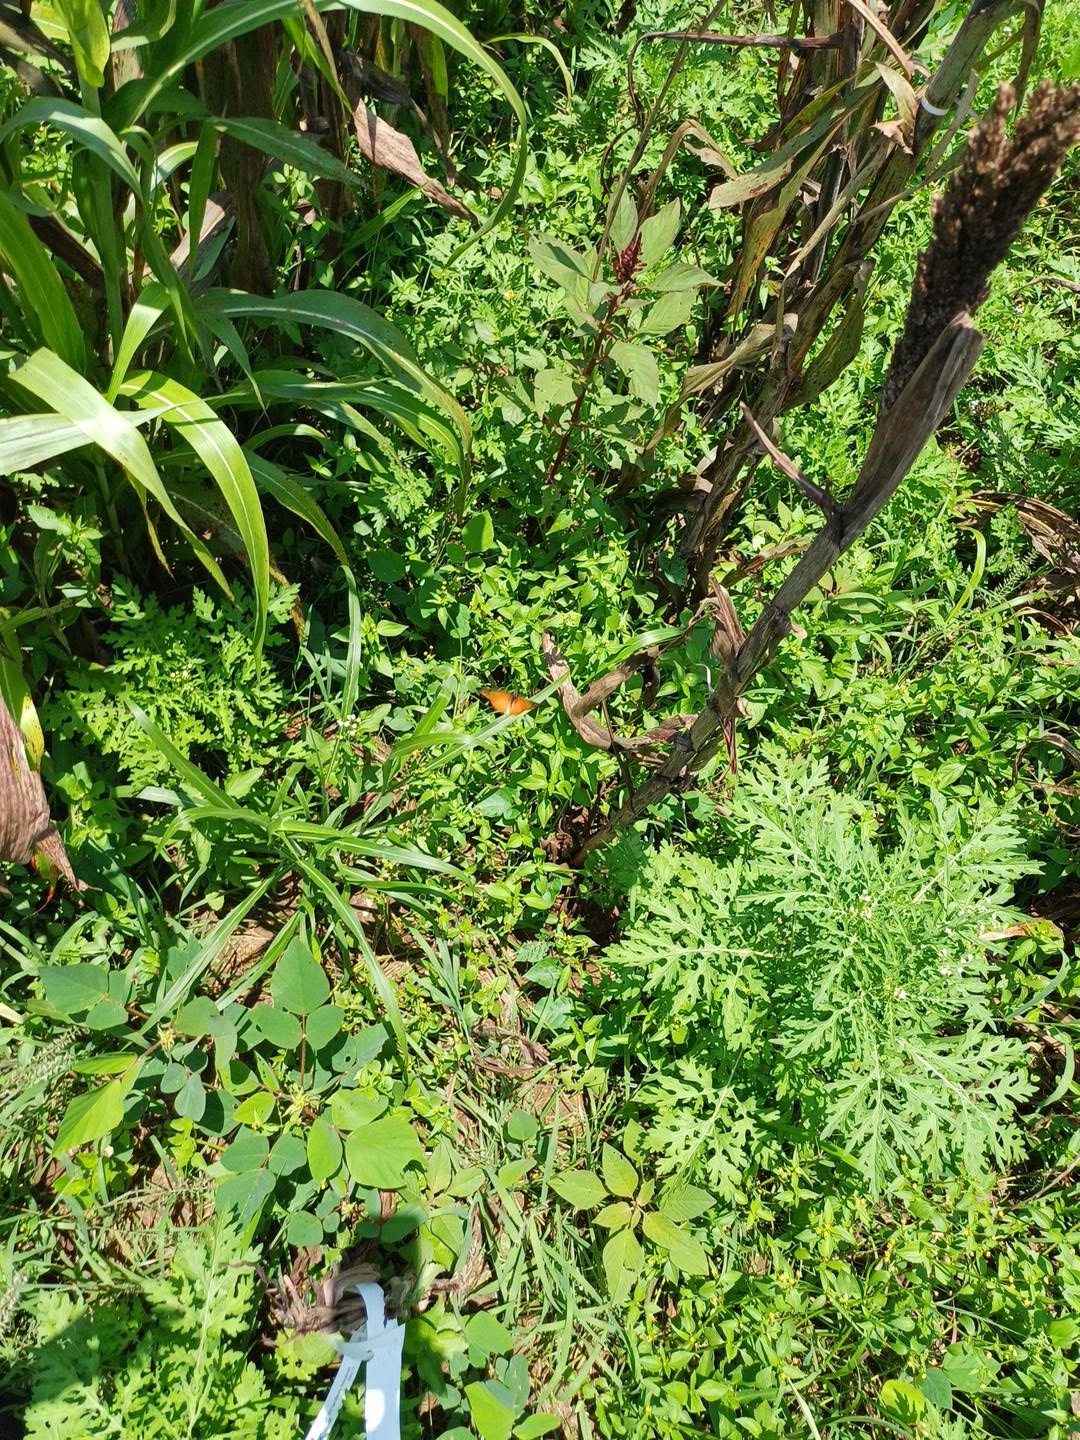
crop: sorghum
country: Kenya
